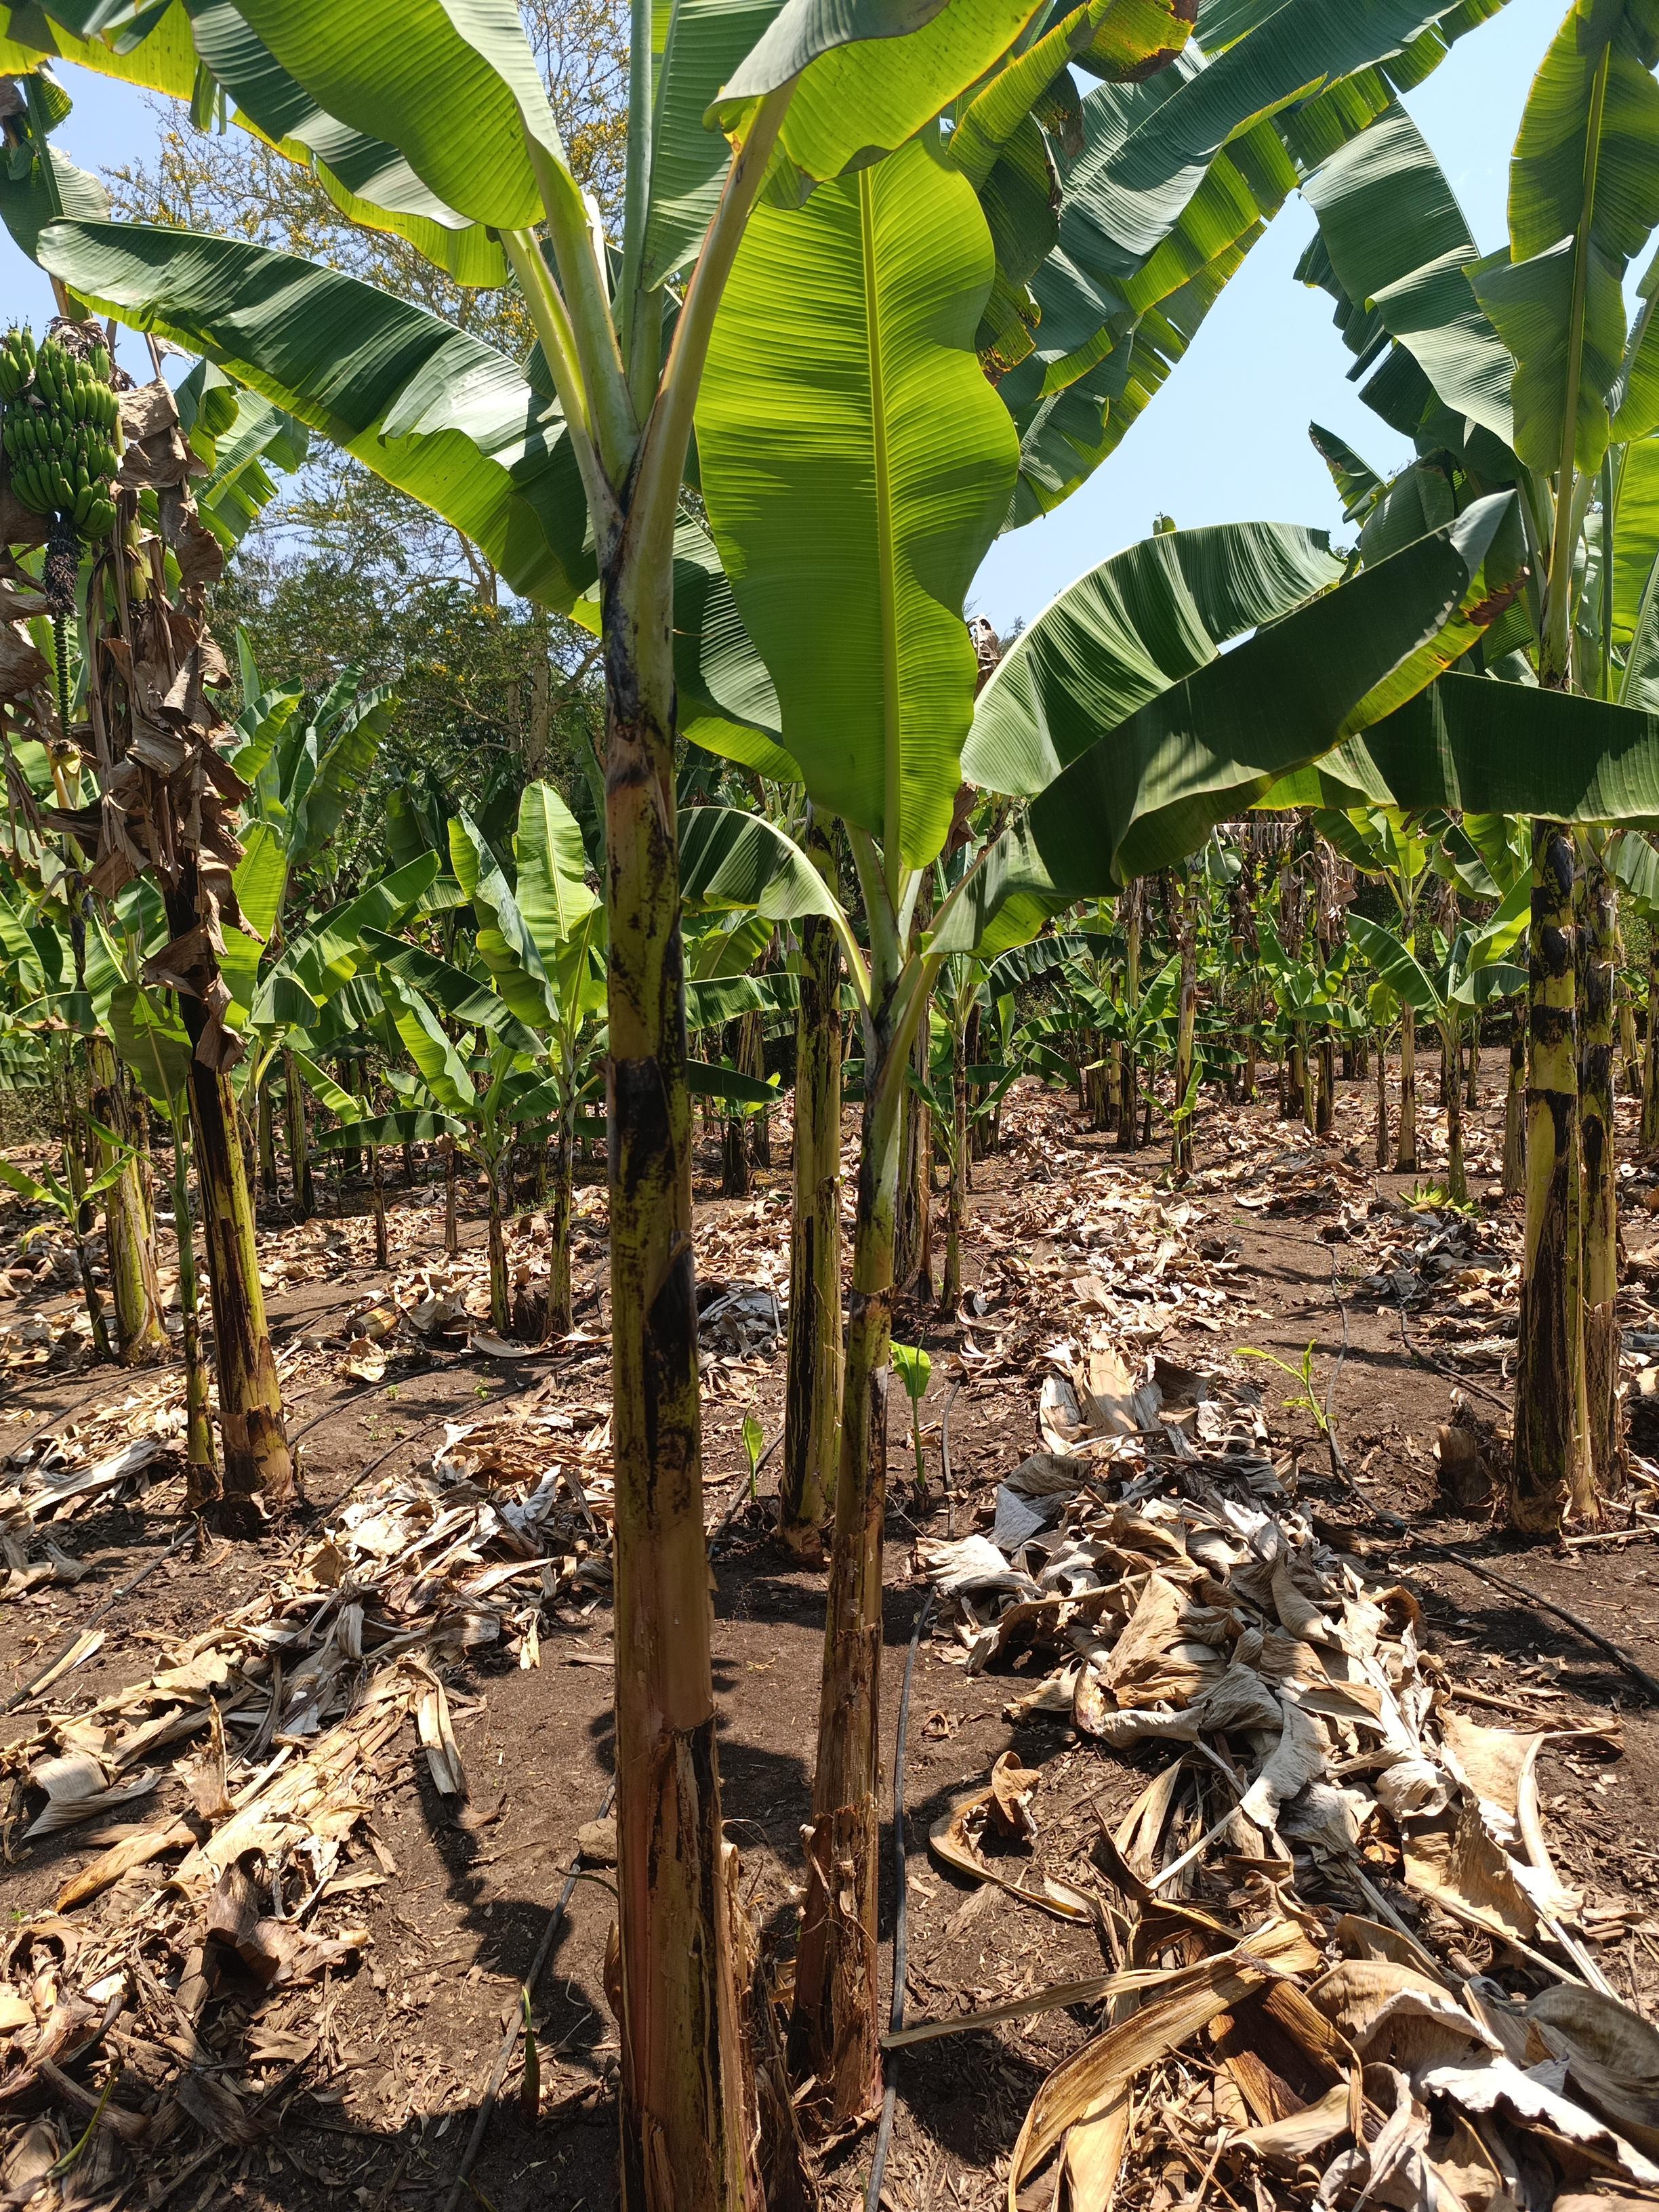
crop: banana
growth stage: vegetative
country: Tanzania
